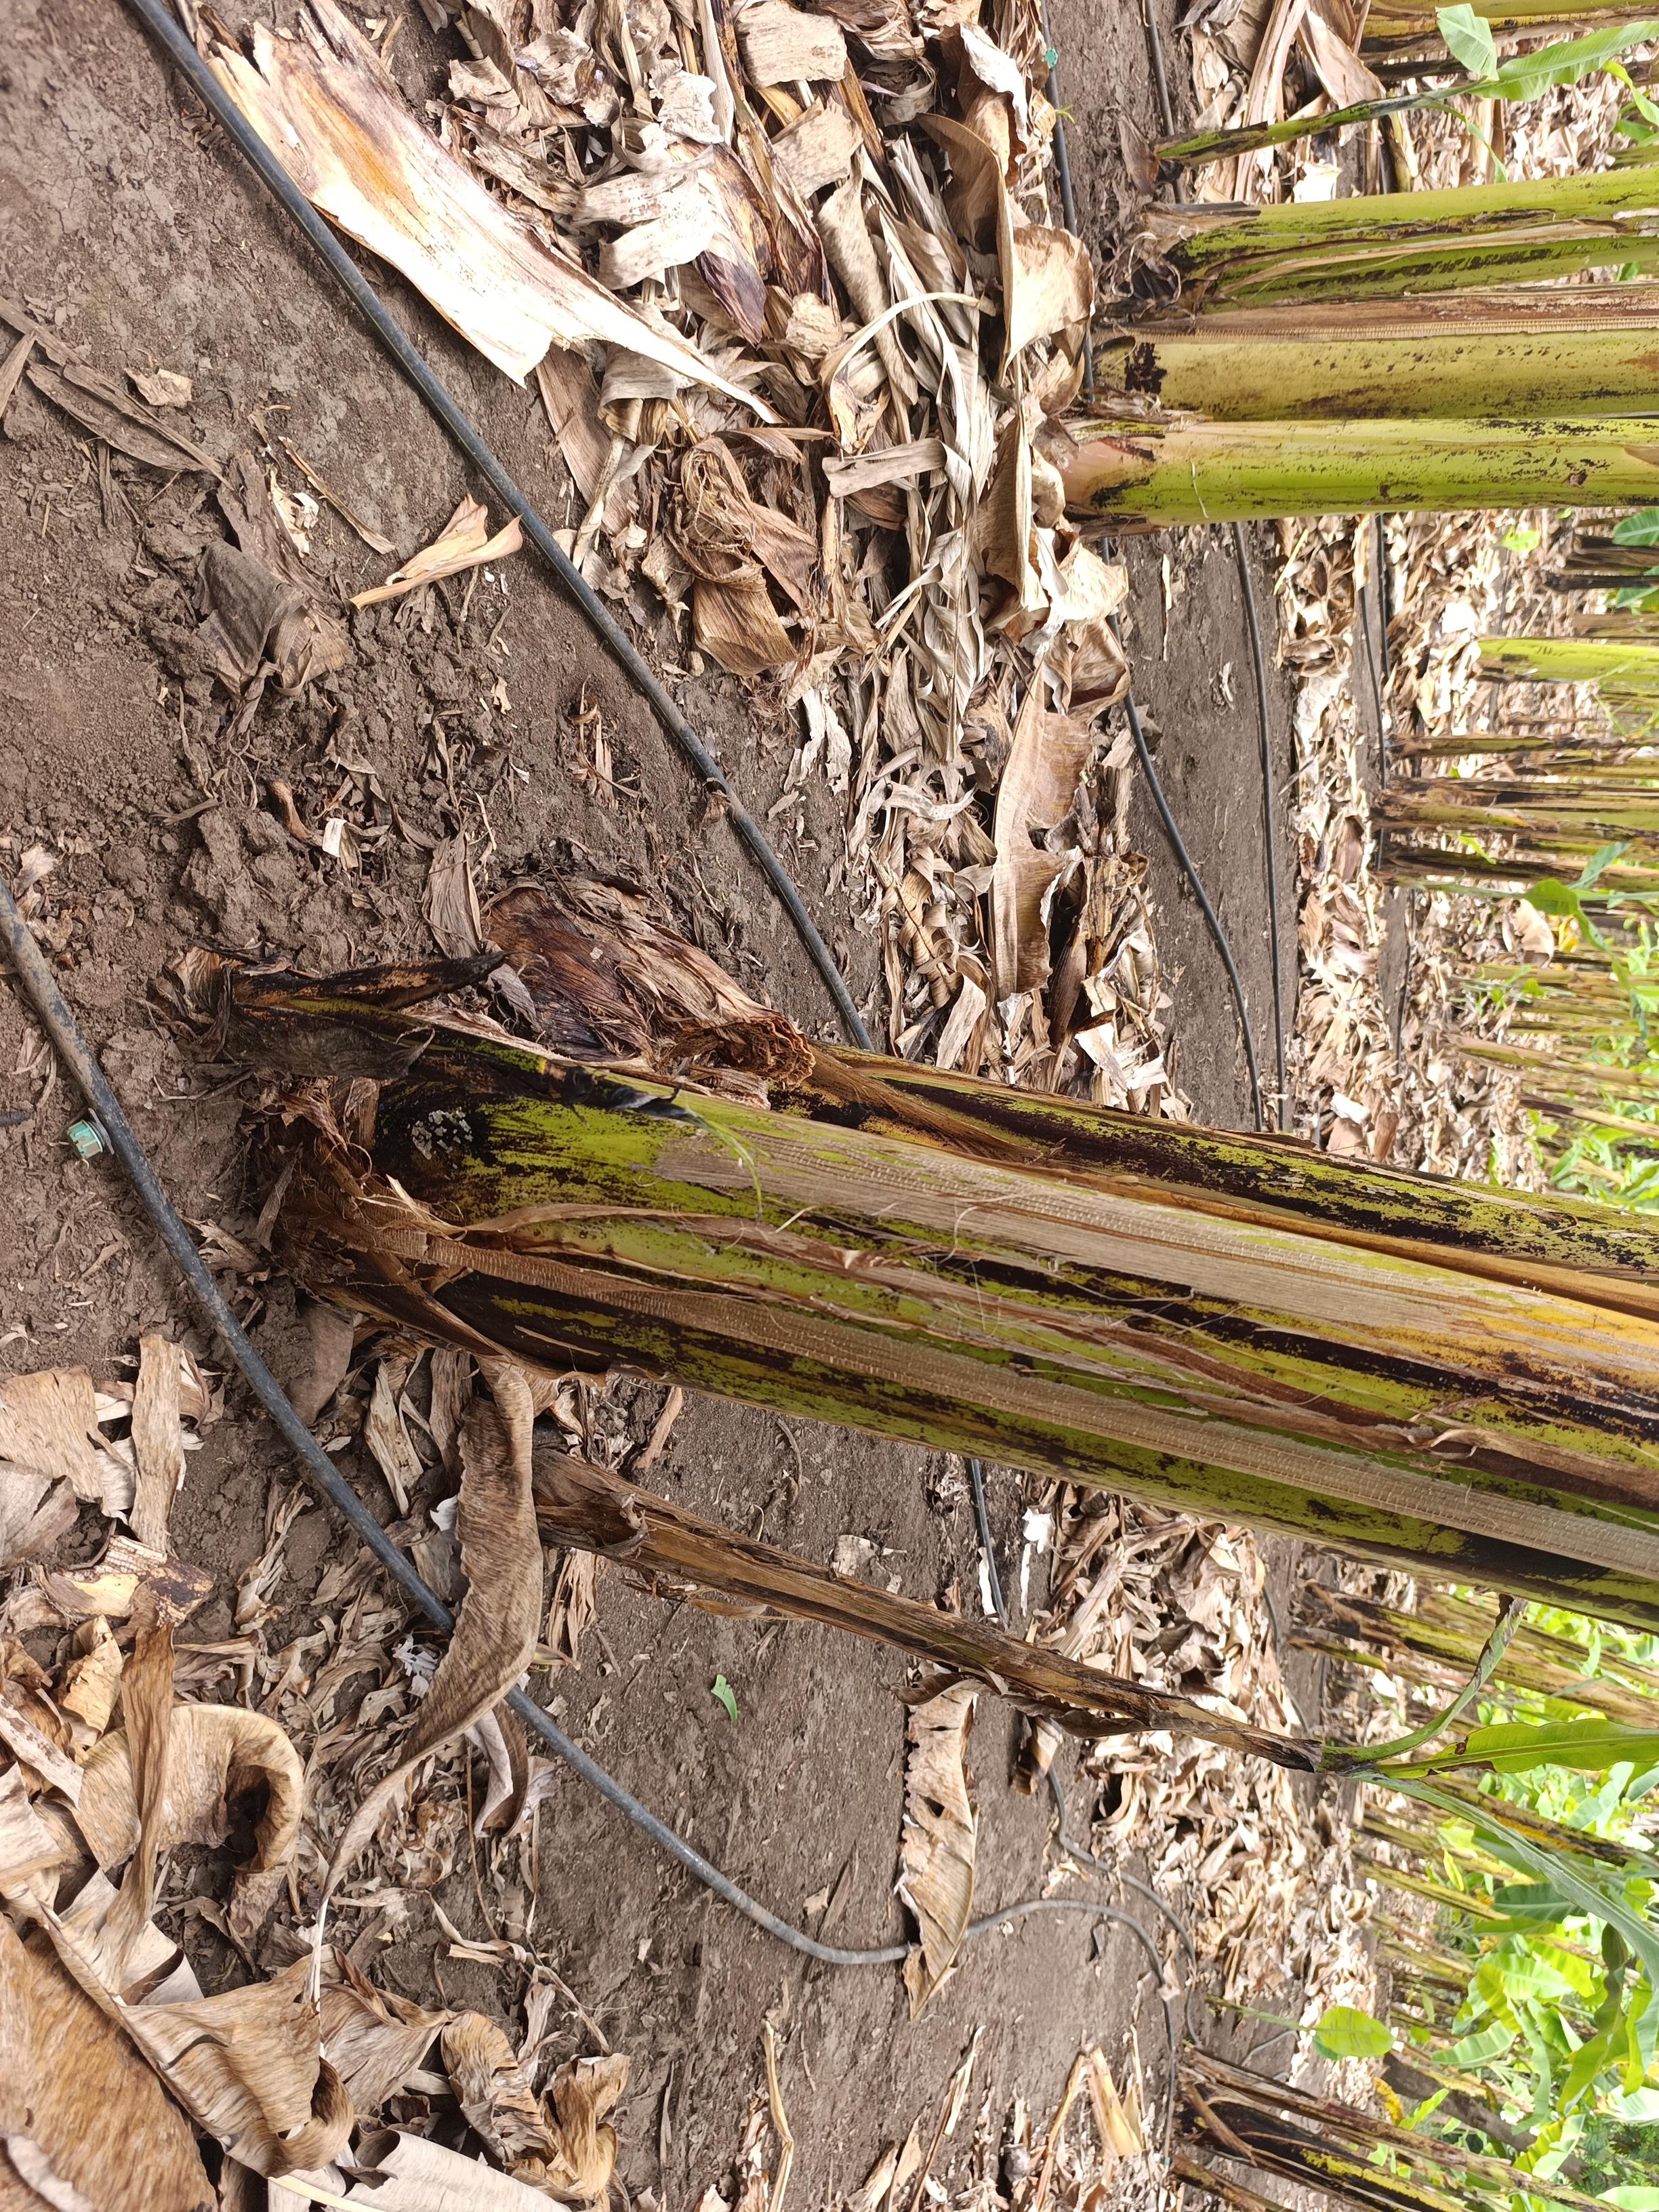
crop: banana
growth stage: emergence sucker
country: Tanzania
